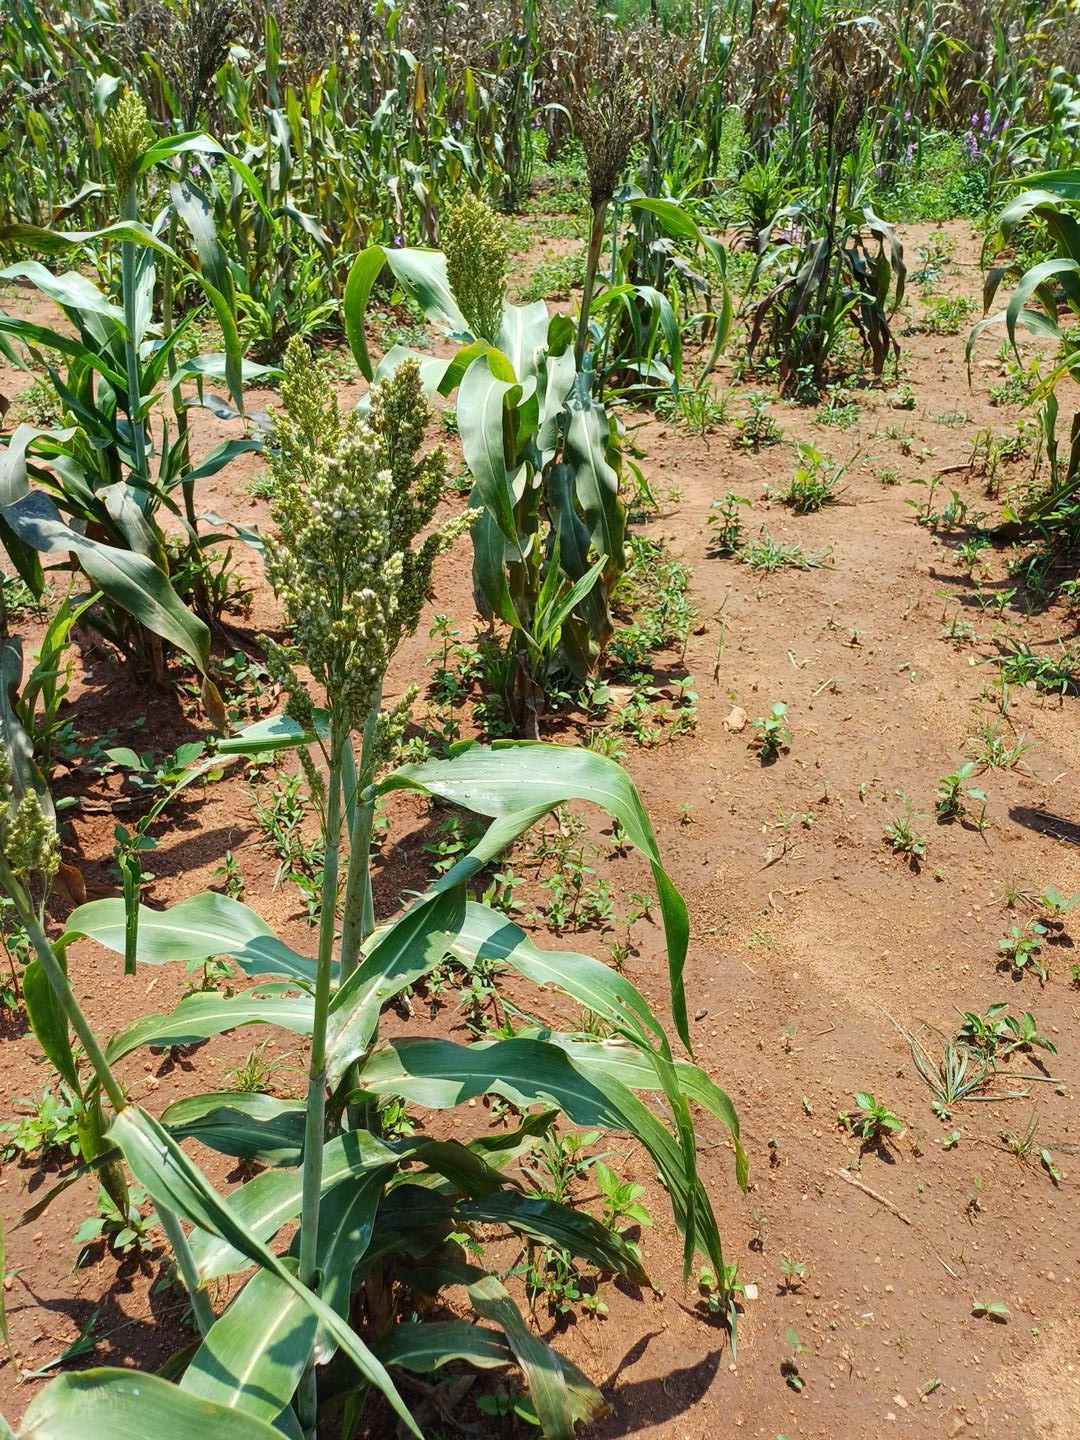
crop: sorghum
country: Kenya
